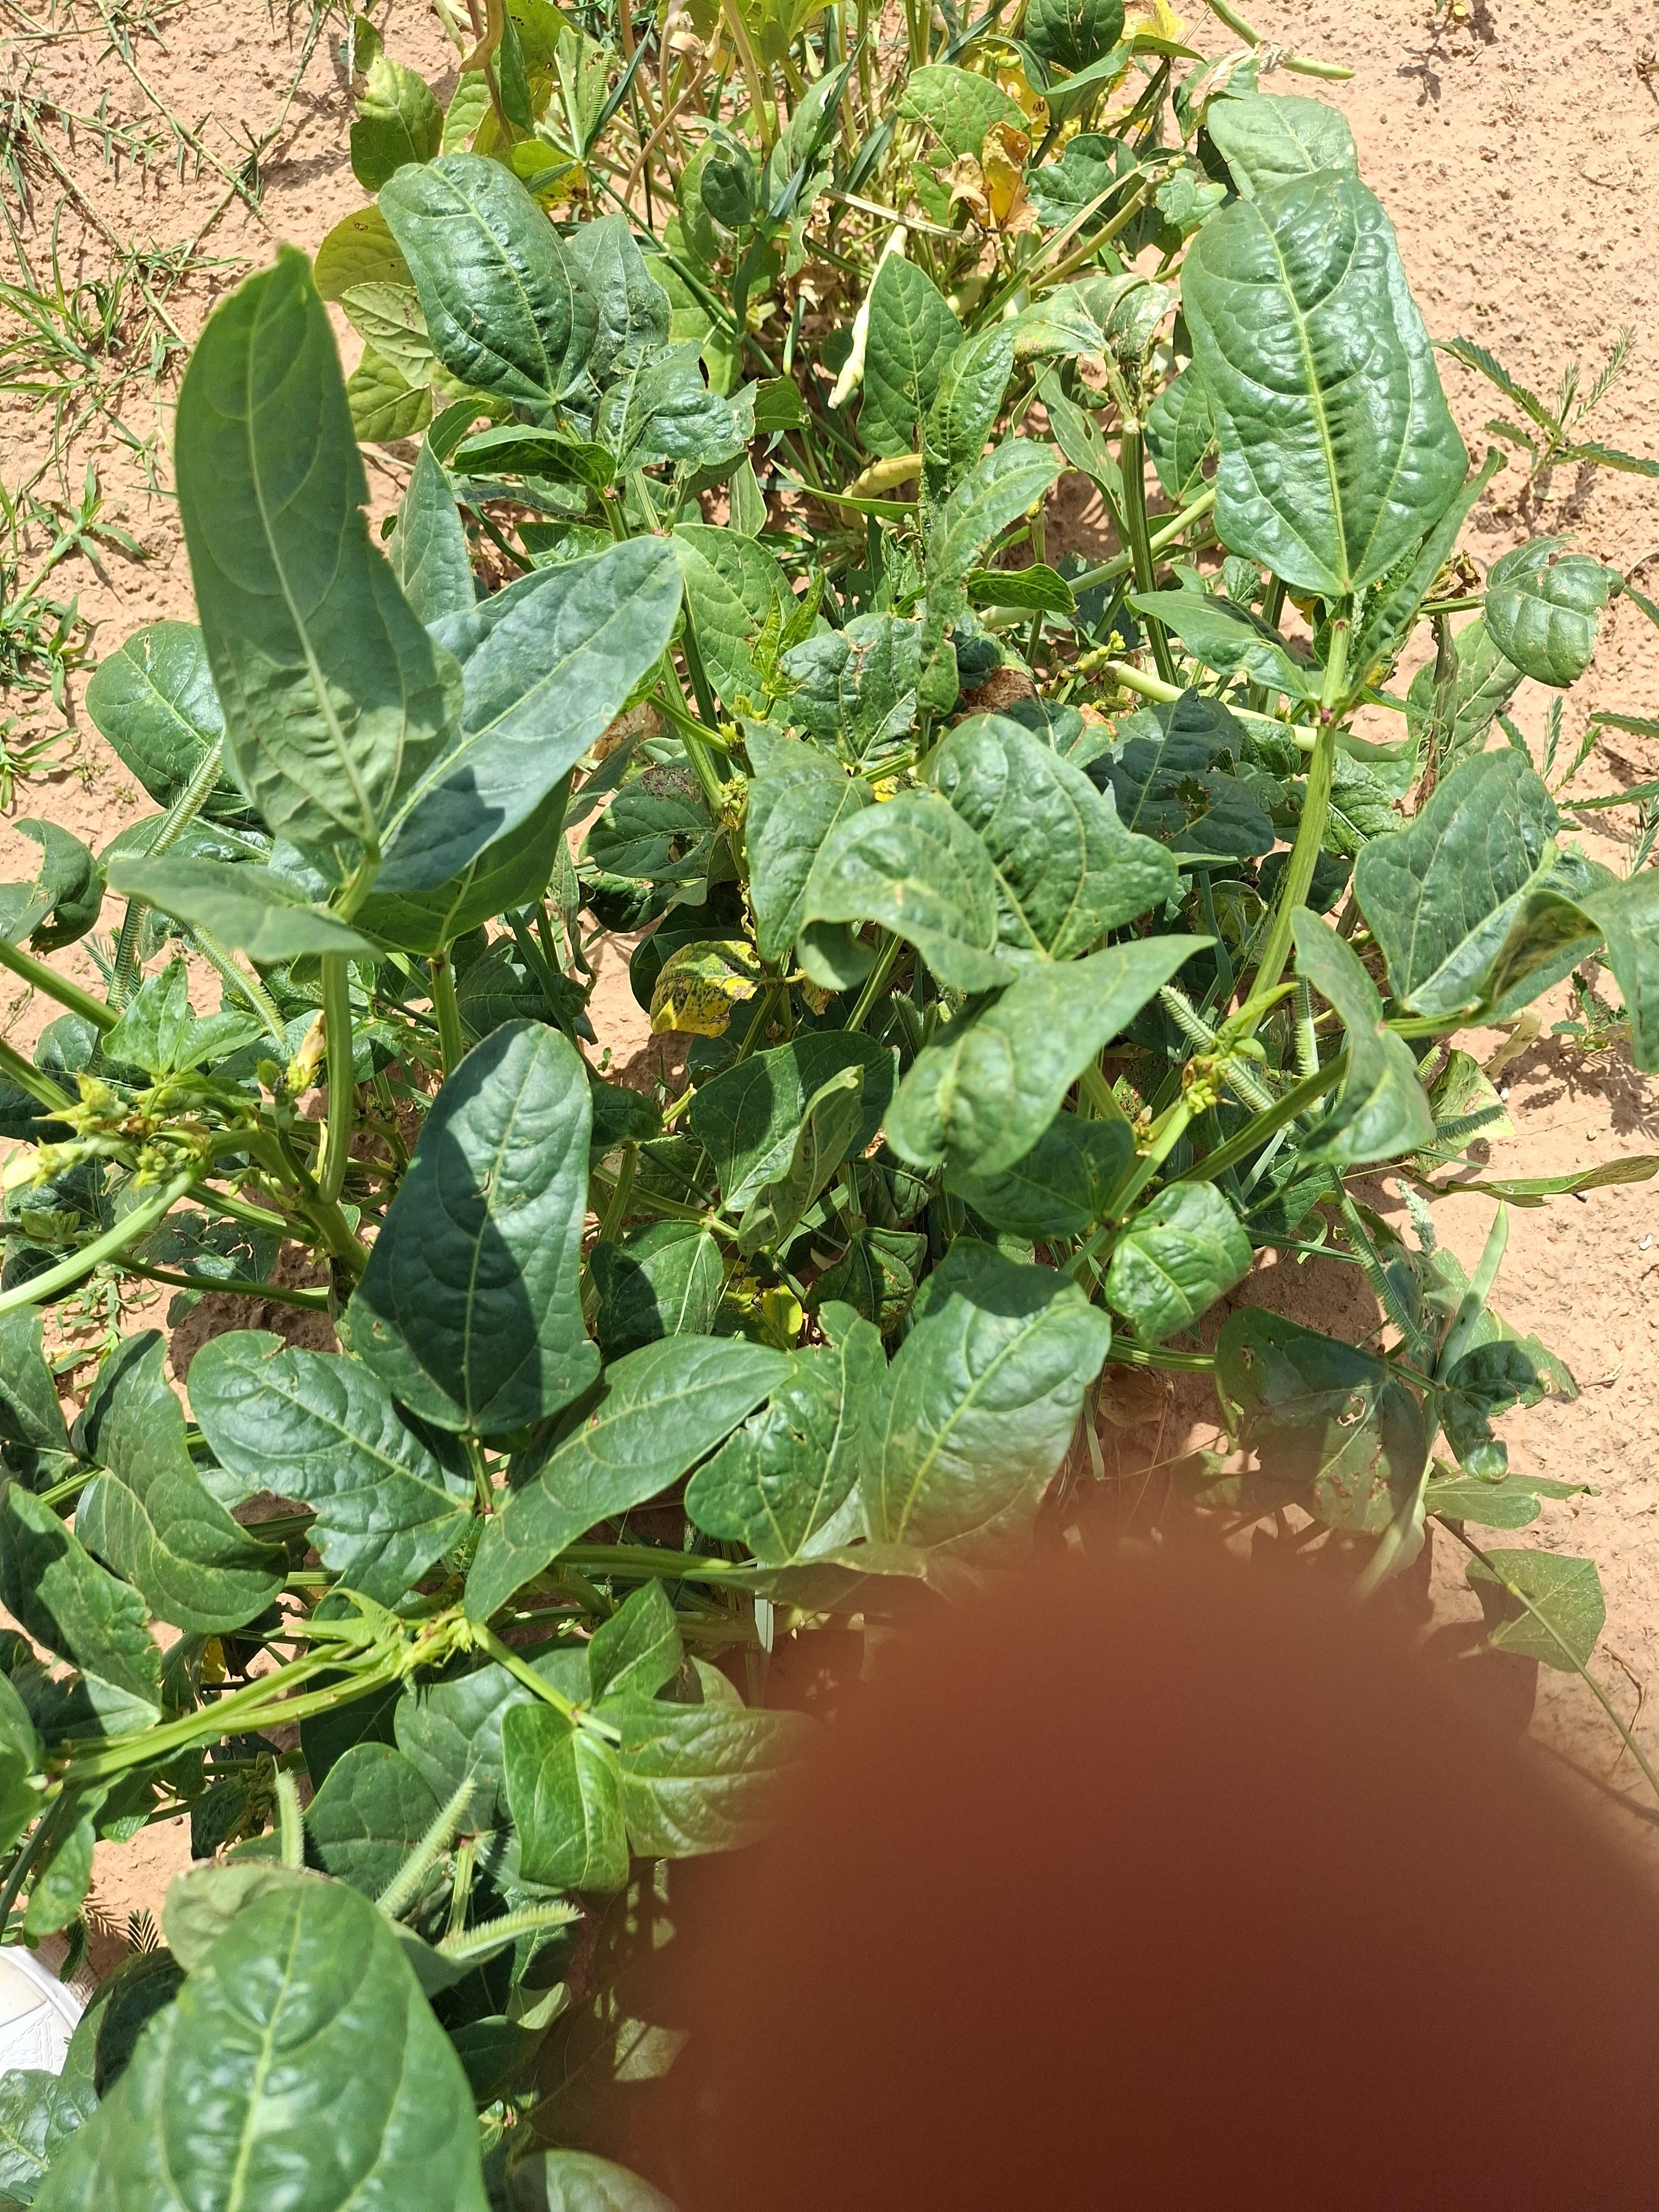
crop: cowpea
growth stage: harvest maturity
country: Nigeria
